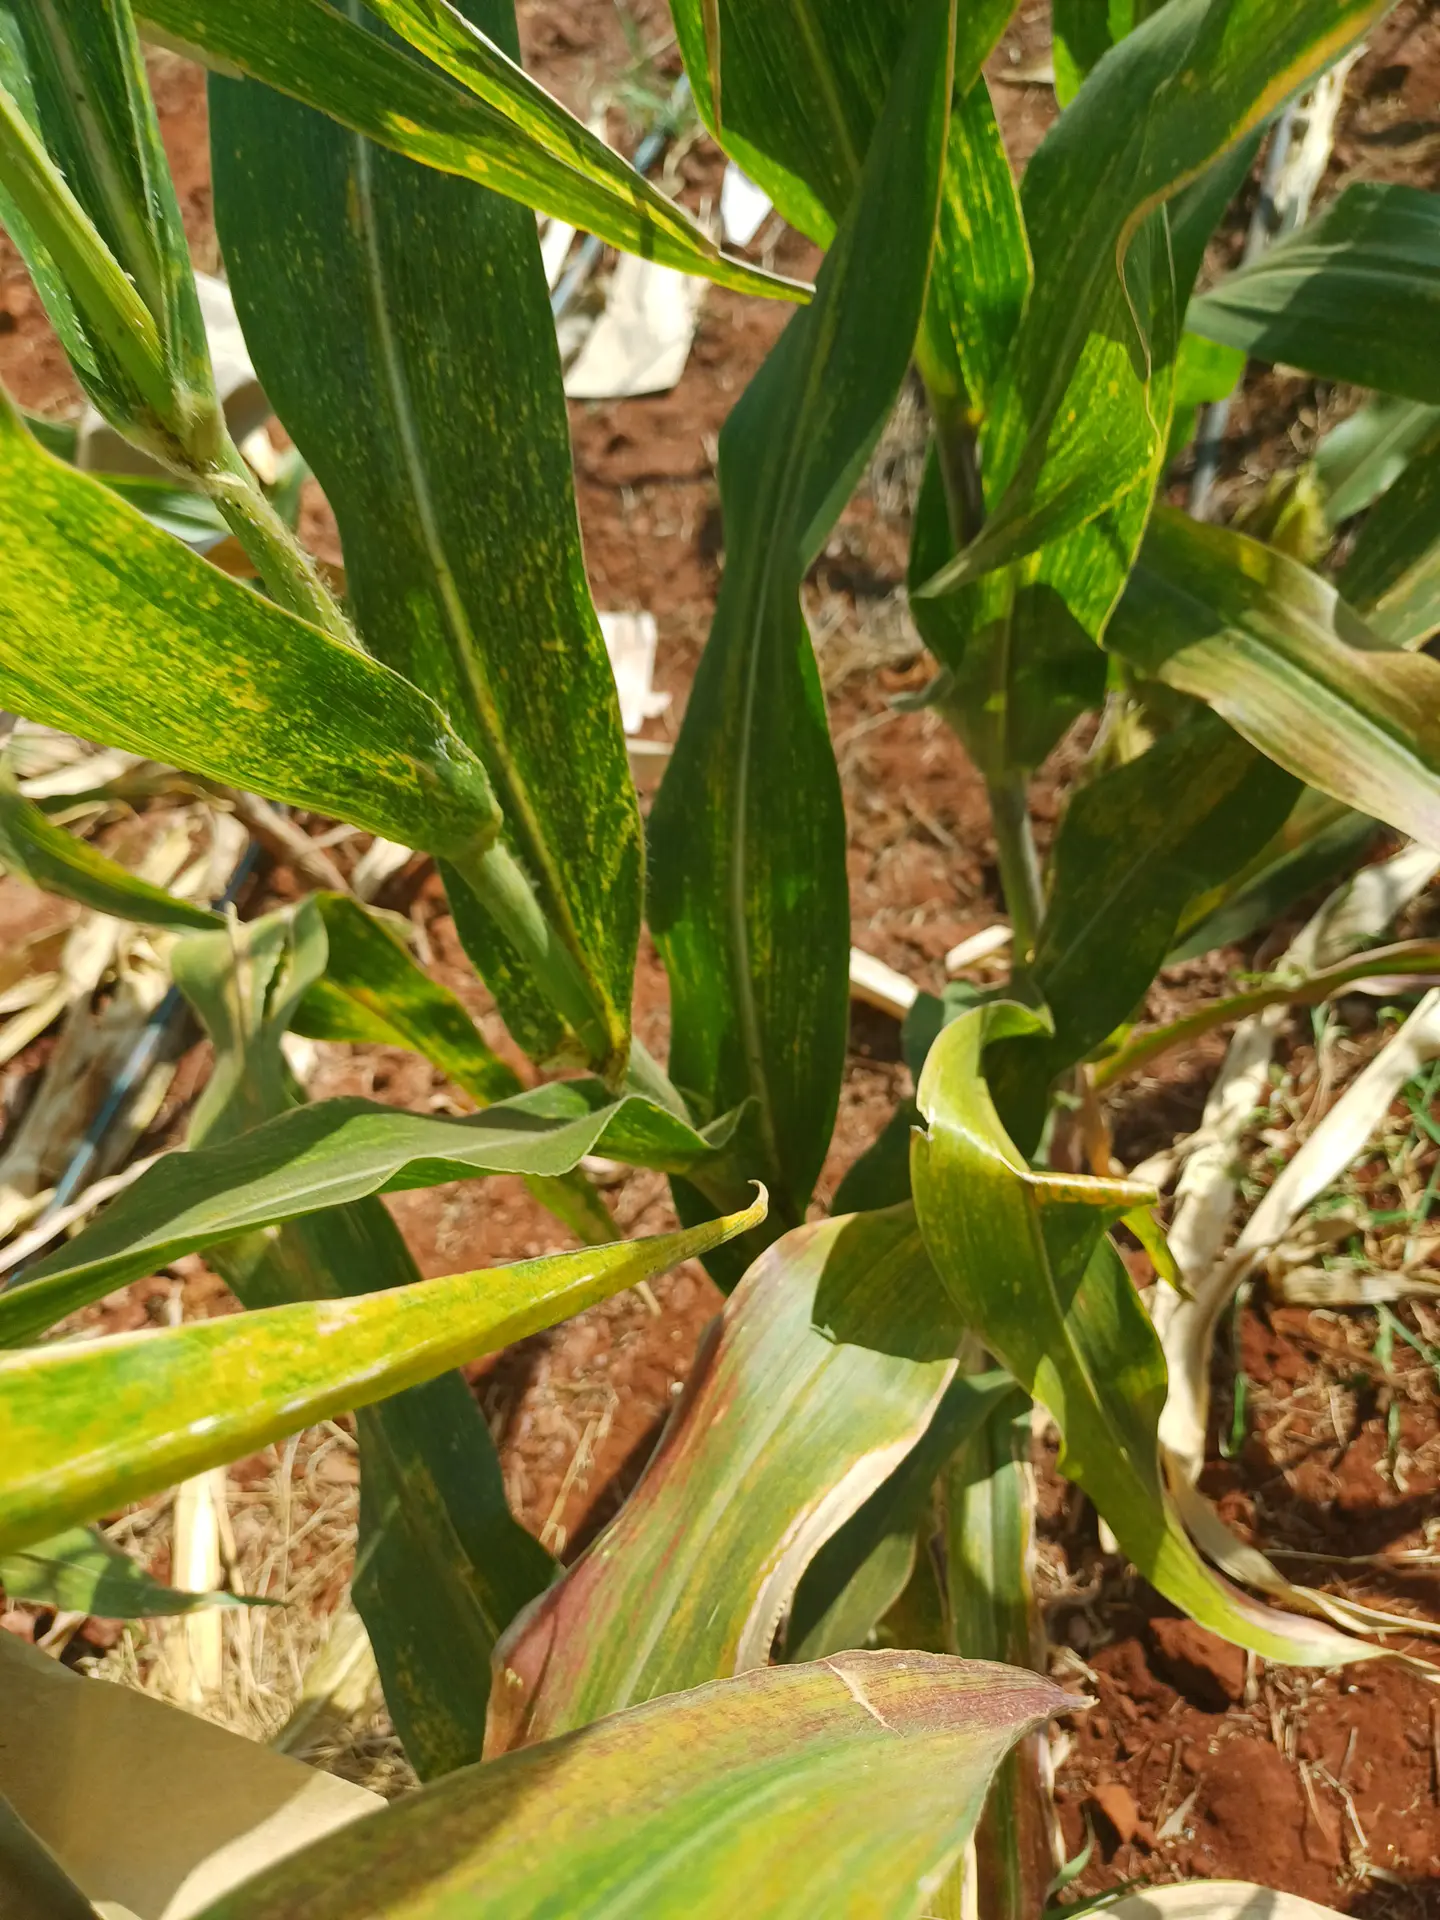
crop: maize
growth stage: flowering
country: Kenya
